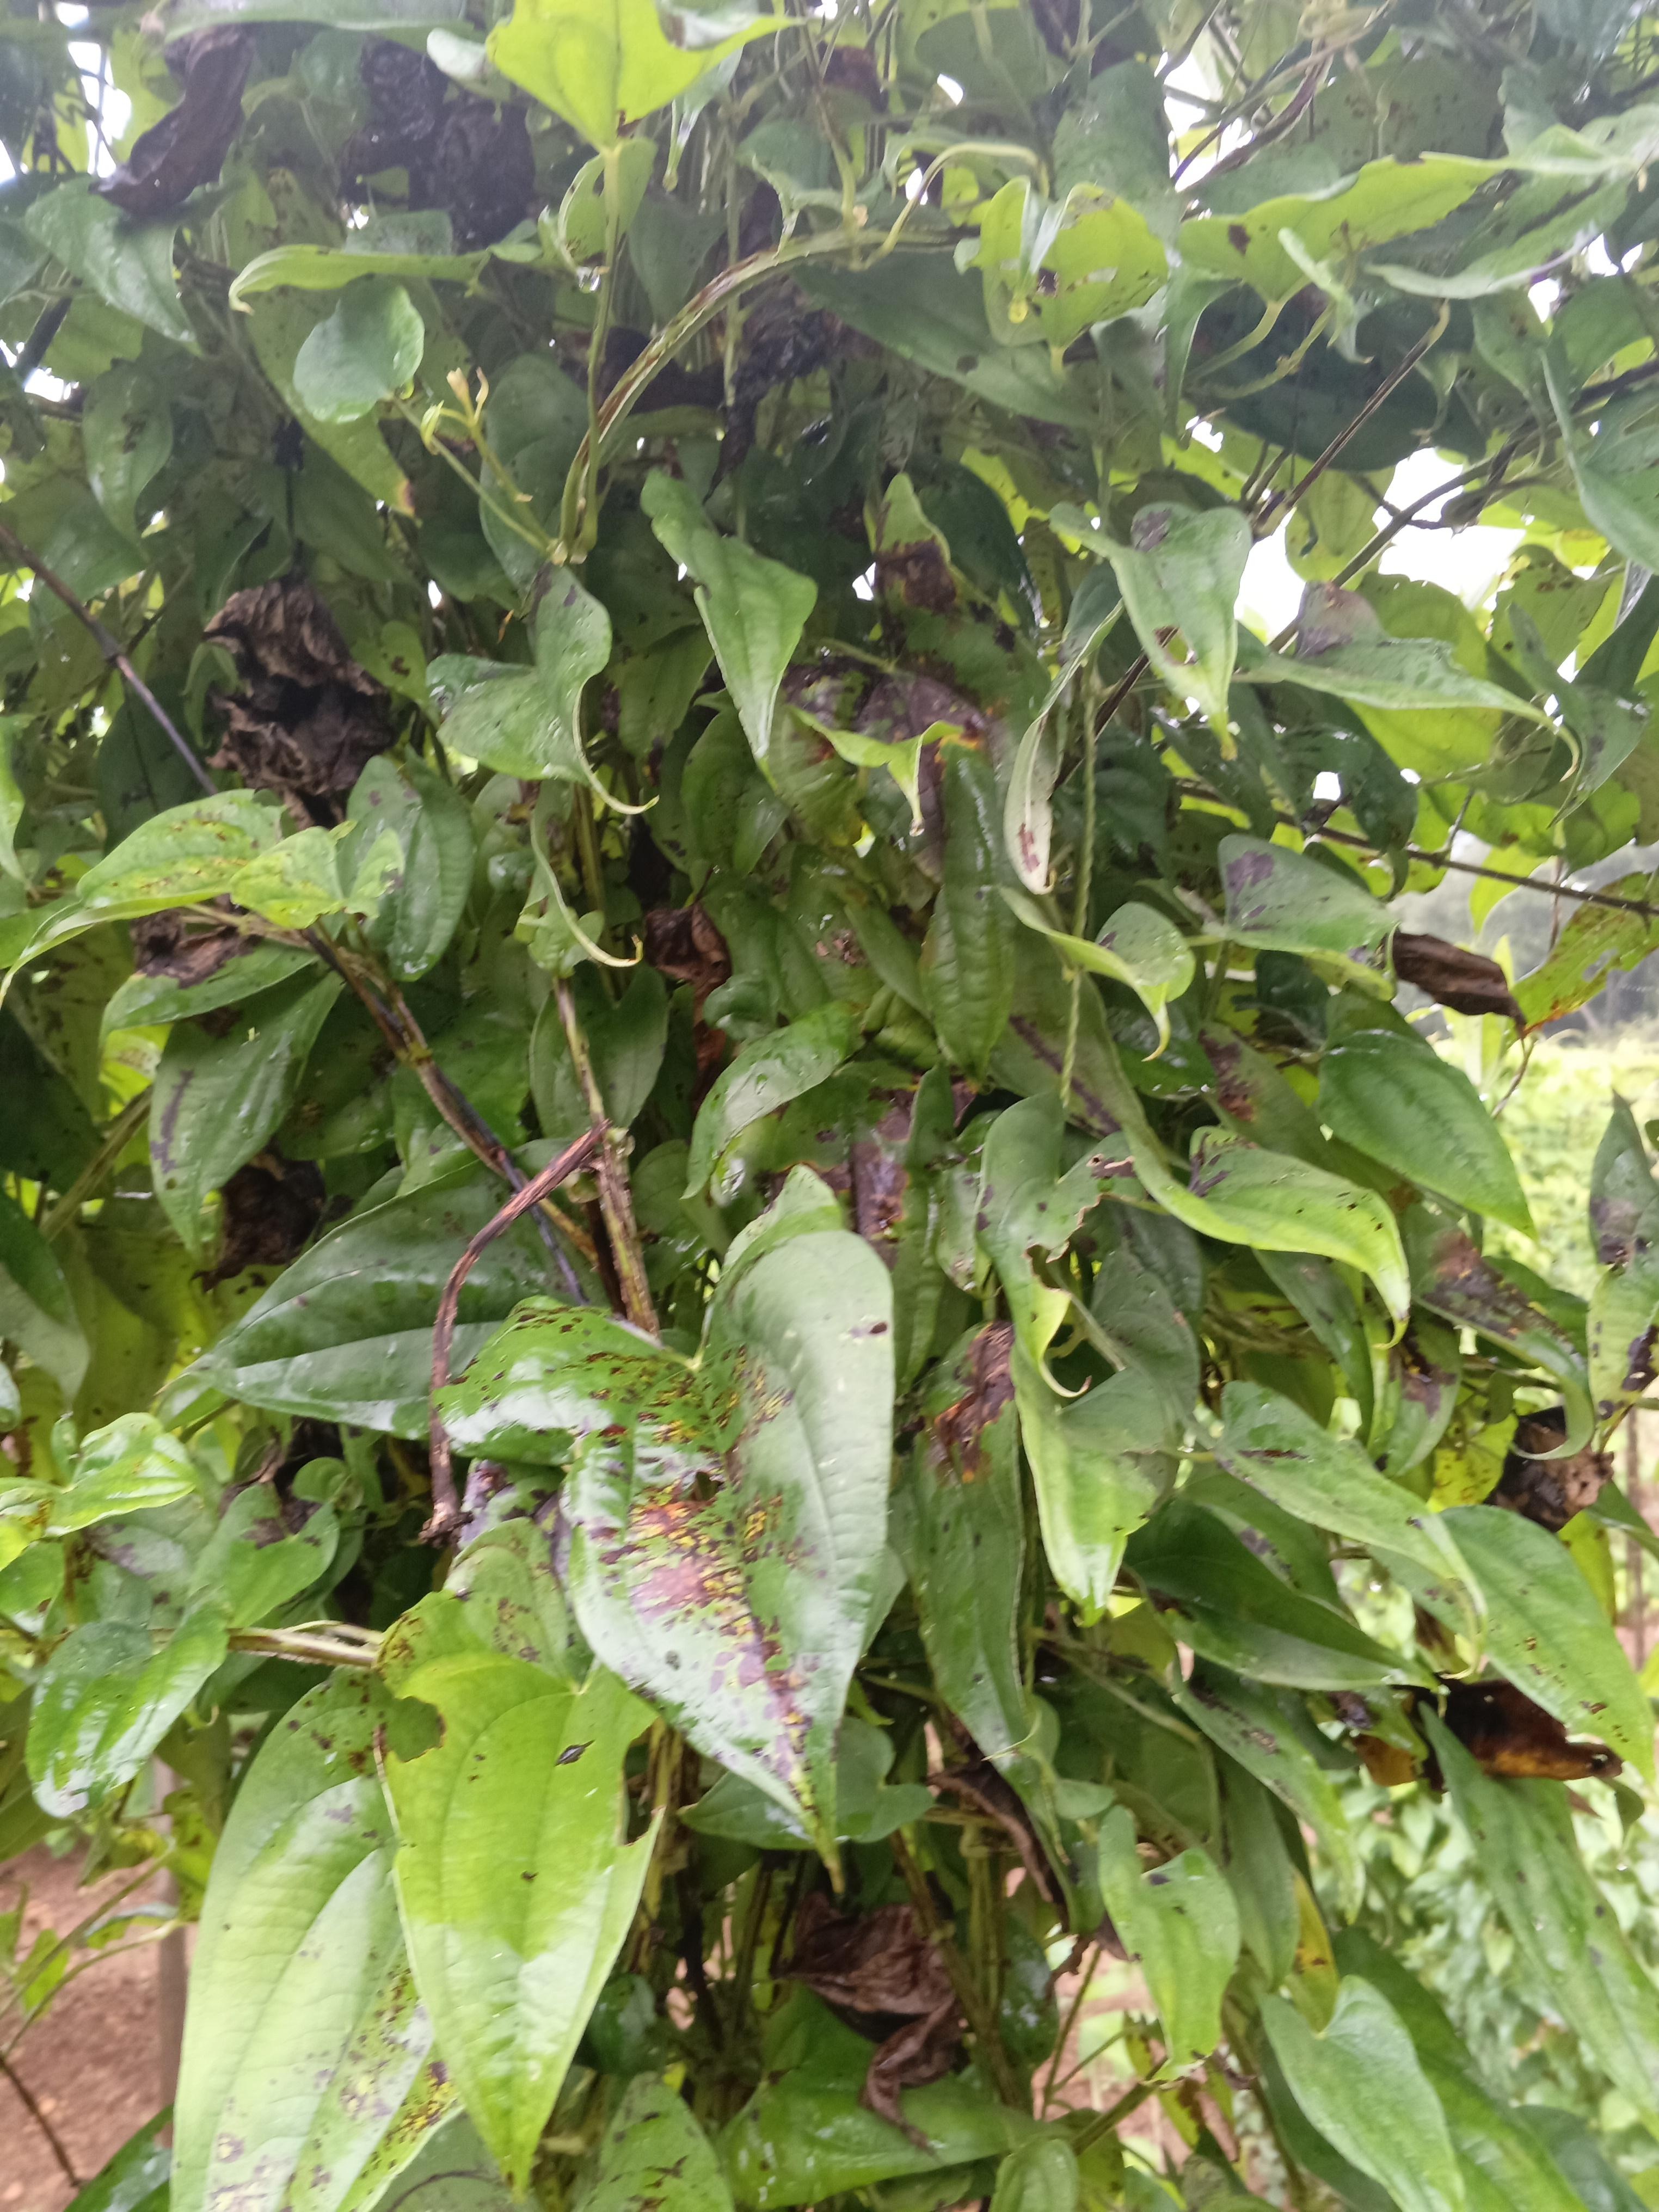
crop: yam
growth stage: vegetative
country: Nigeria
